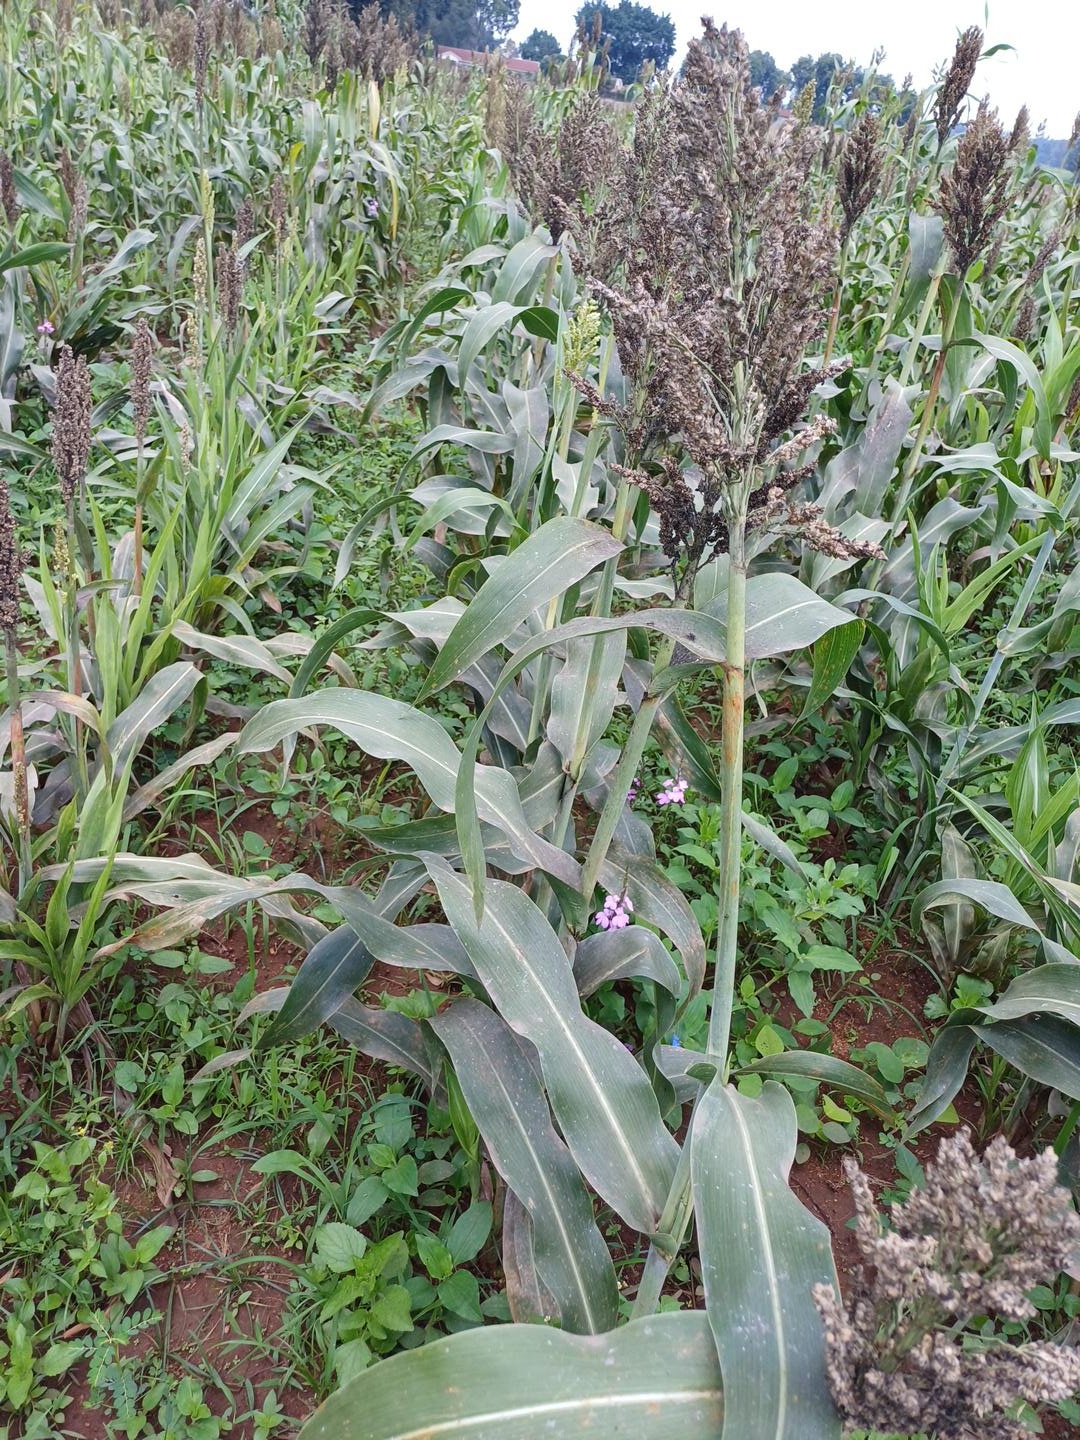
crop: sorghum
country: Kenya
